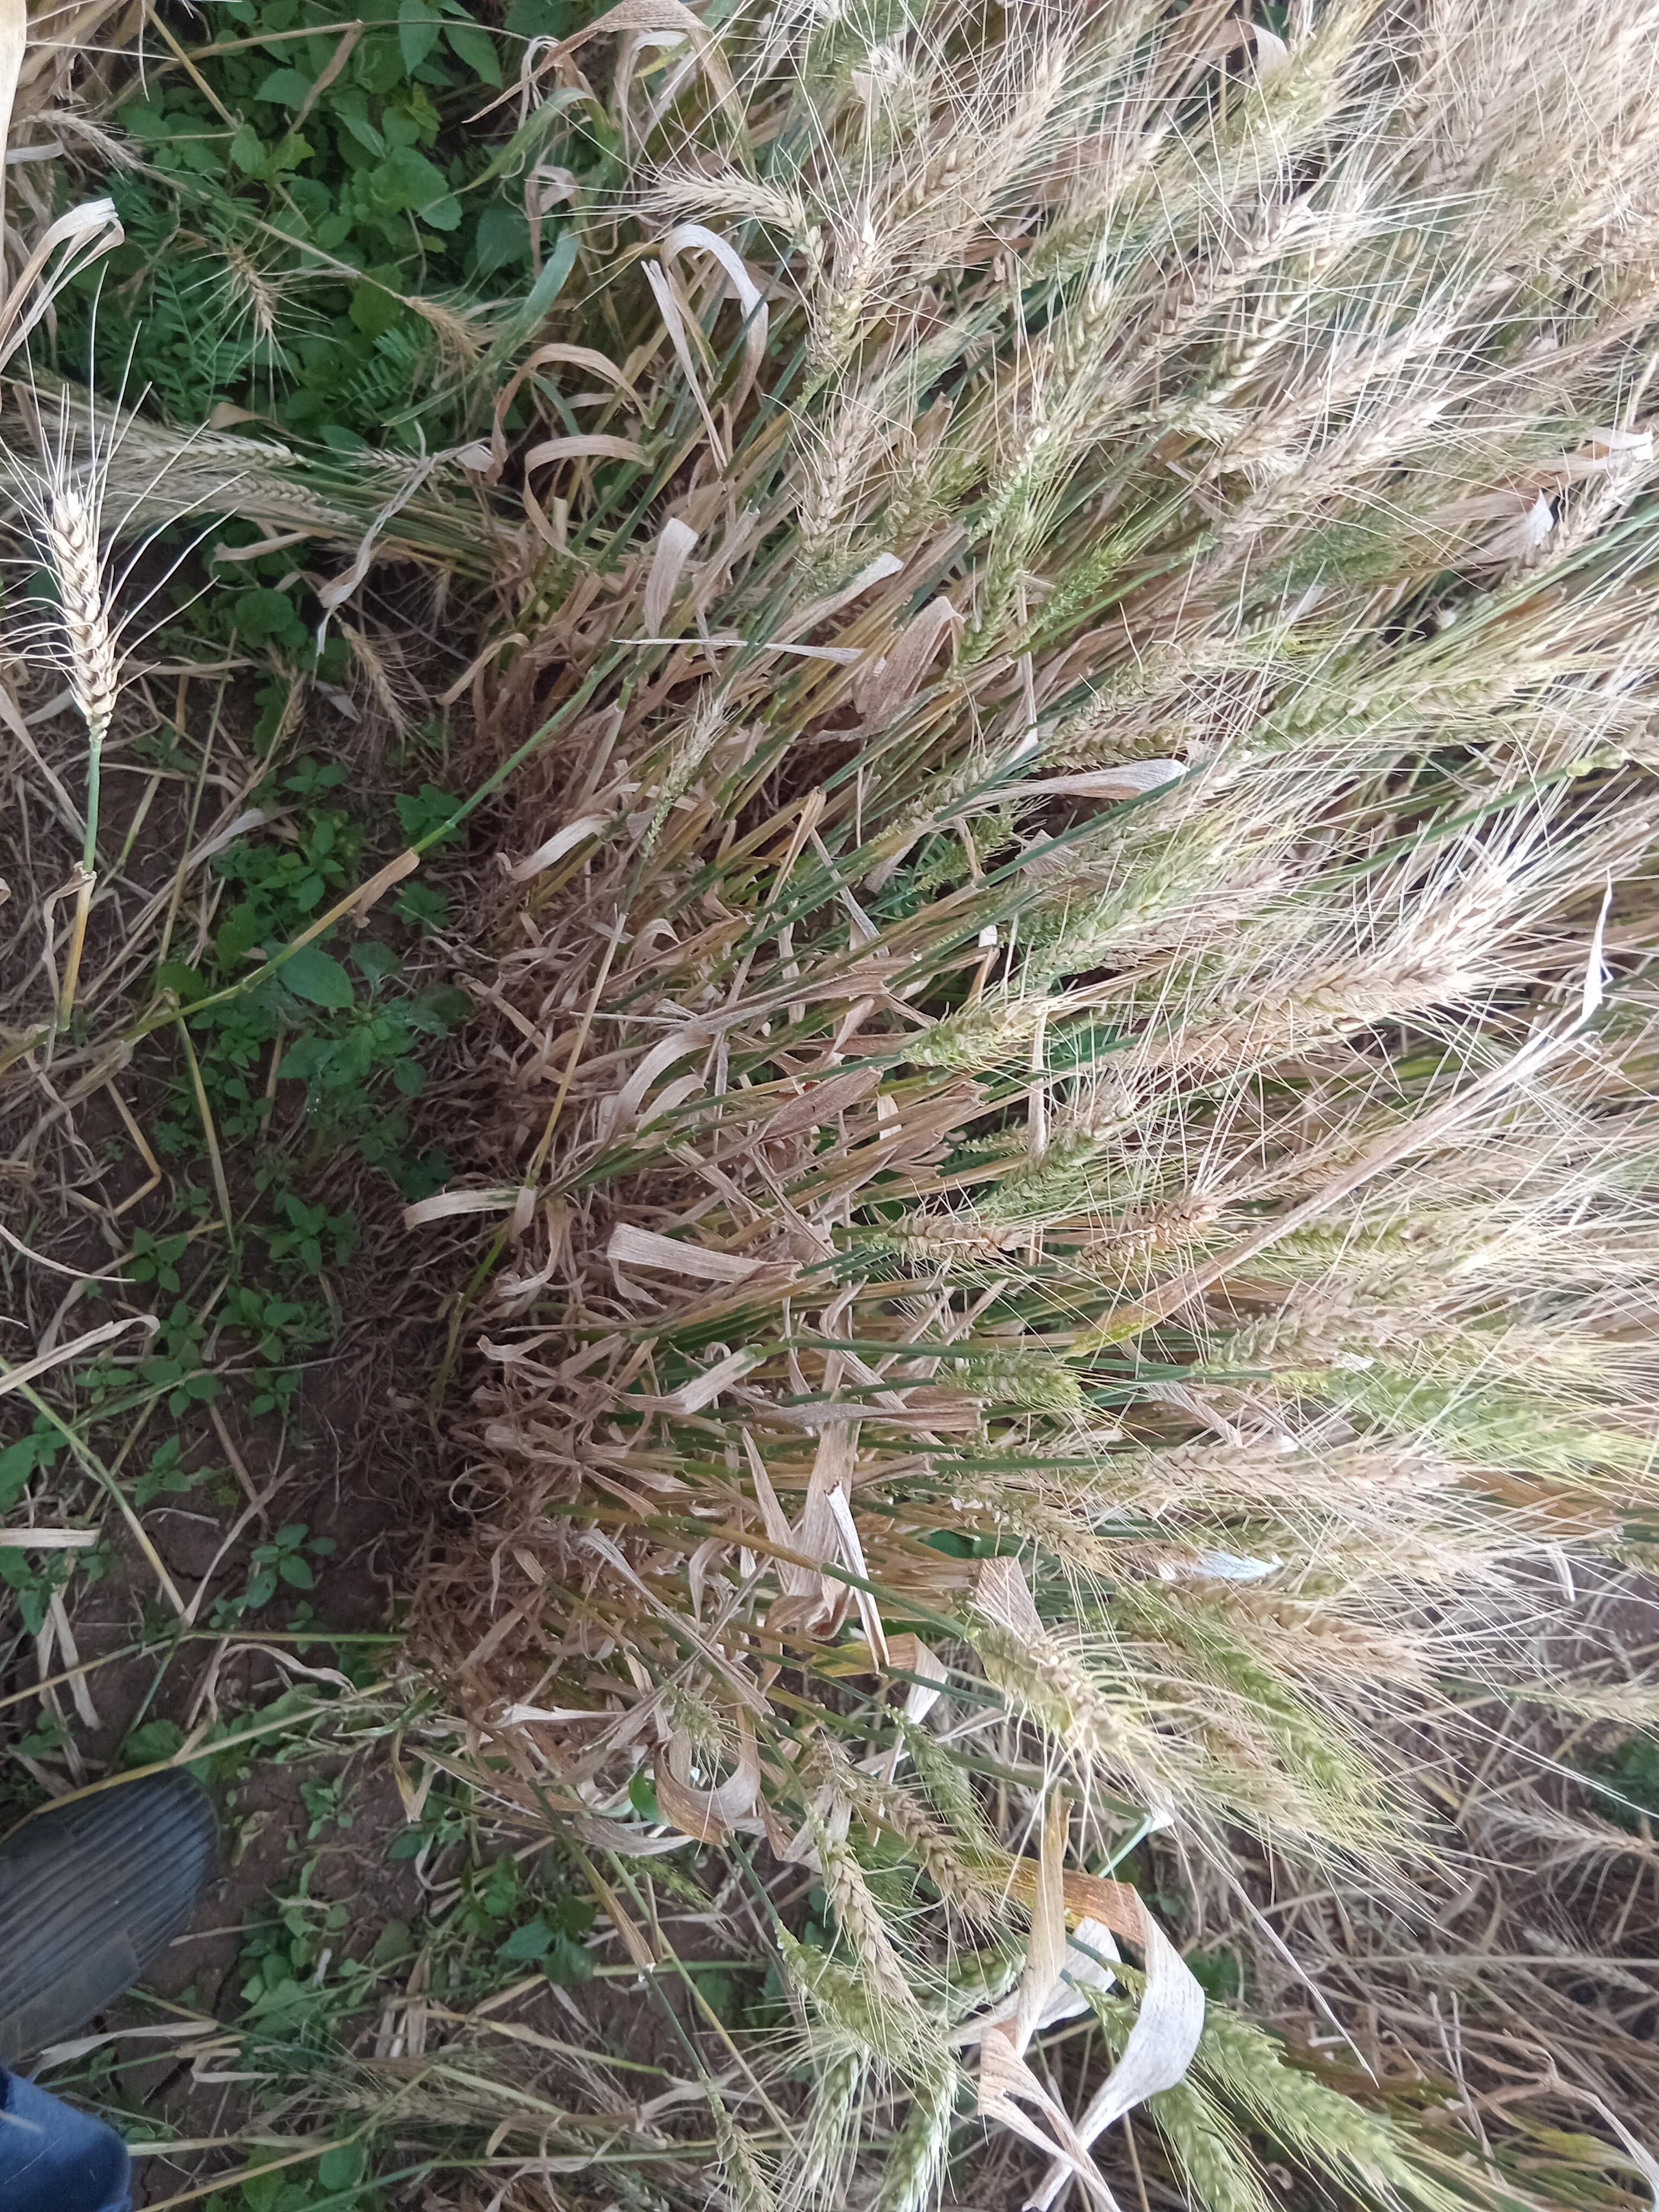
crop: wheat
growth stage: maturity
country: Kenya
